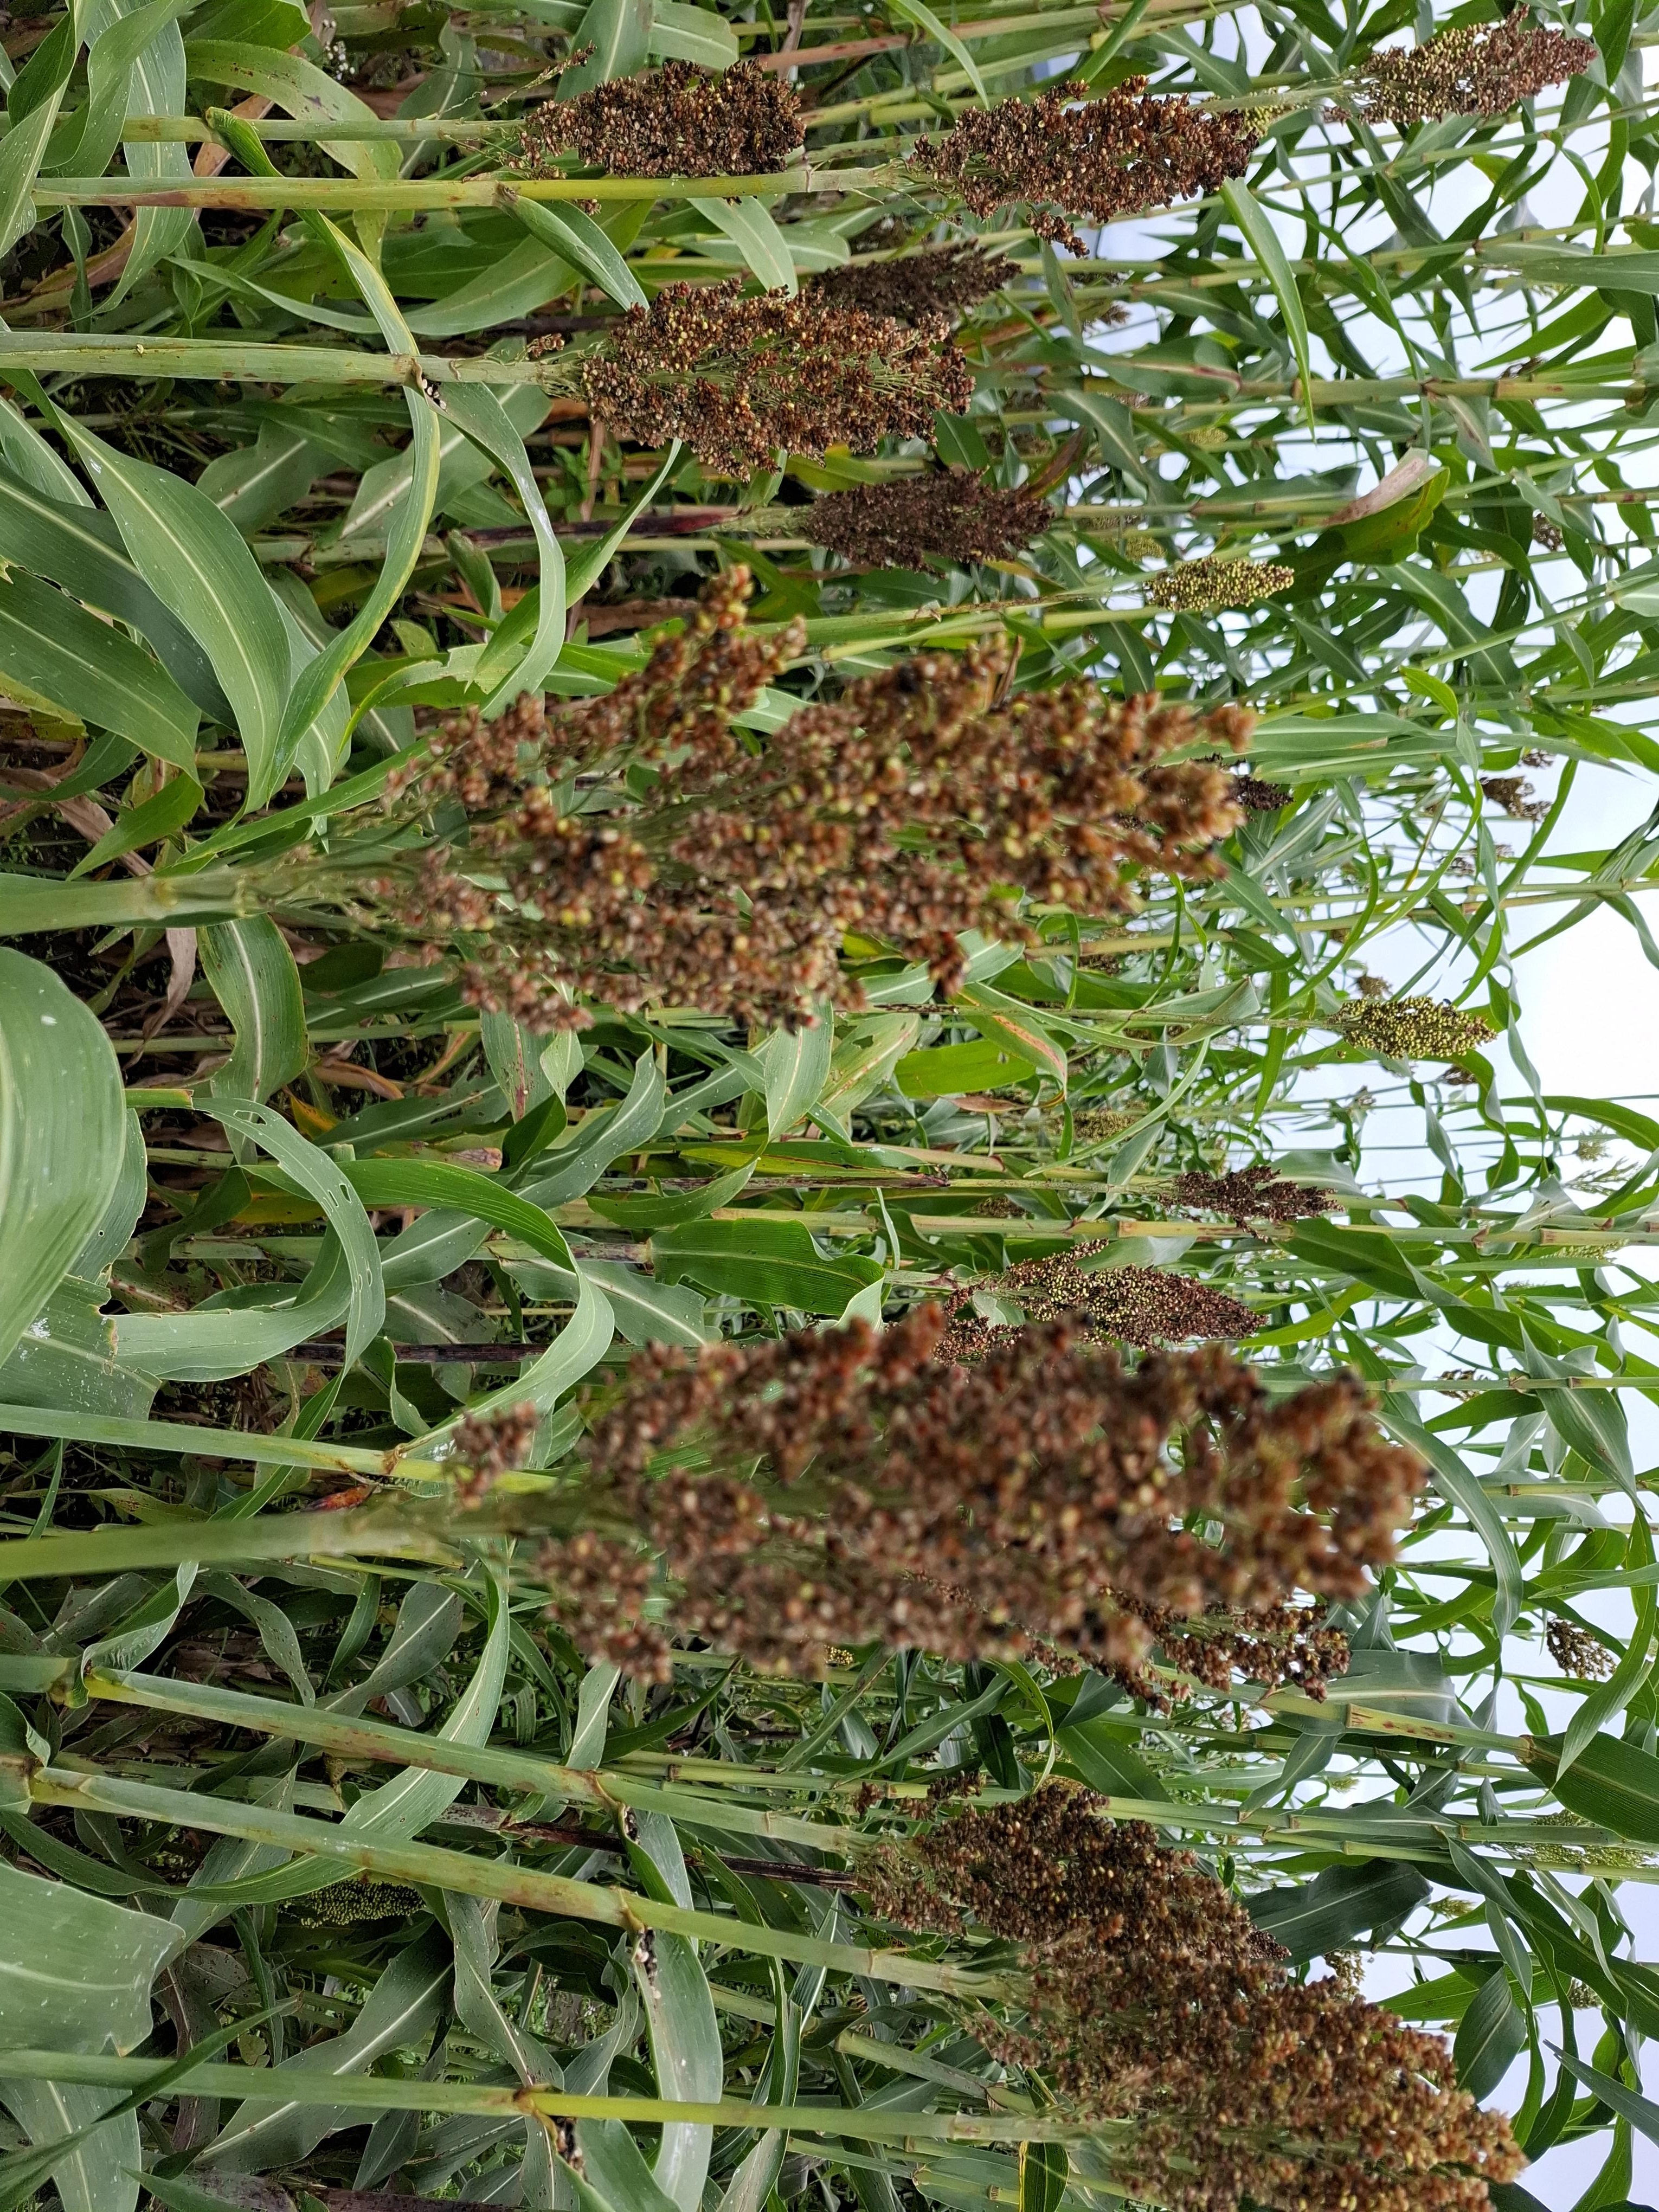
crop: sorghum
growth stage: filling grain
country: Tanzania
